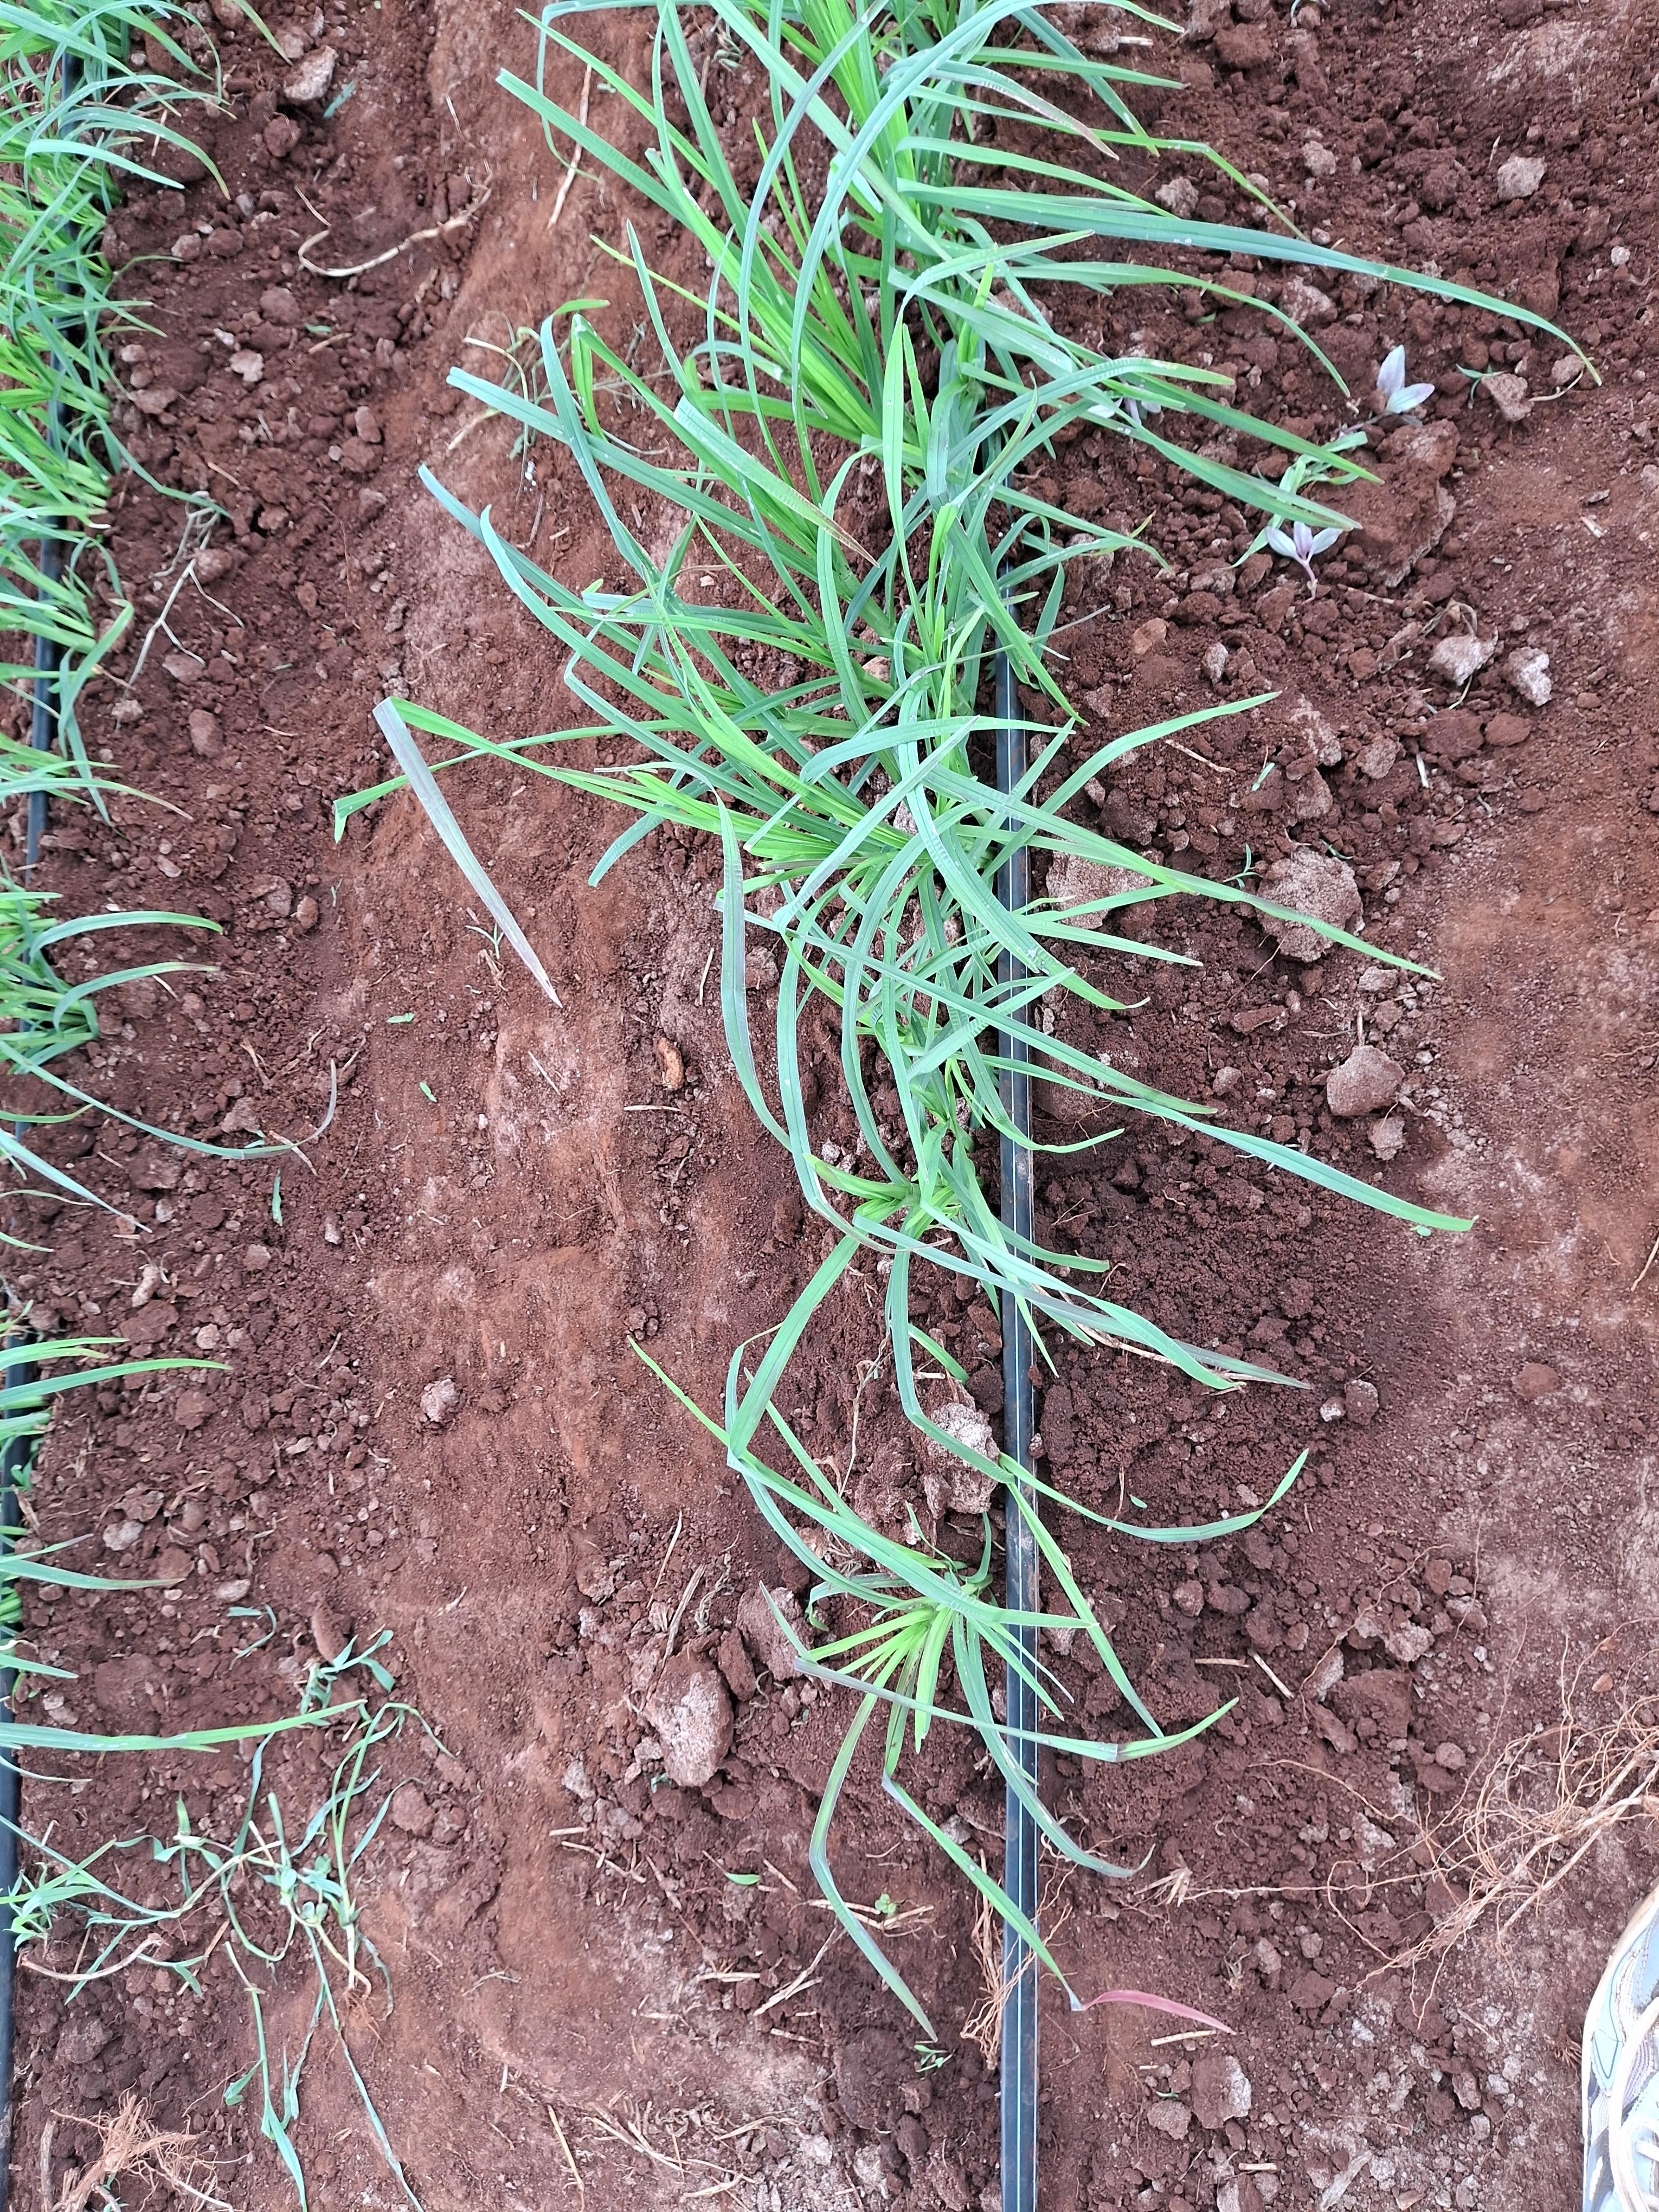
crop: finger millet
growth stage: vegetative
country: Kenya
